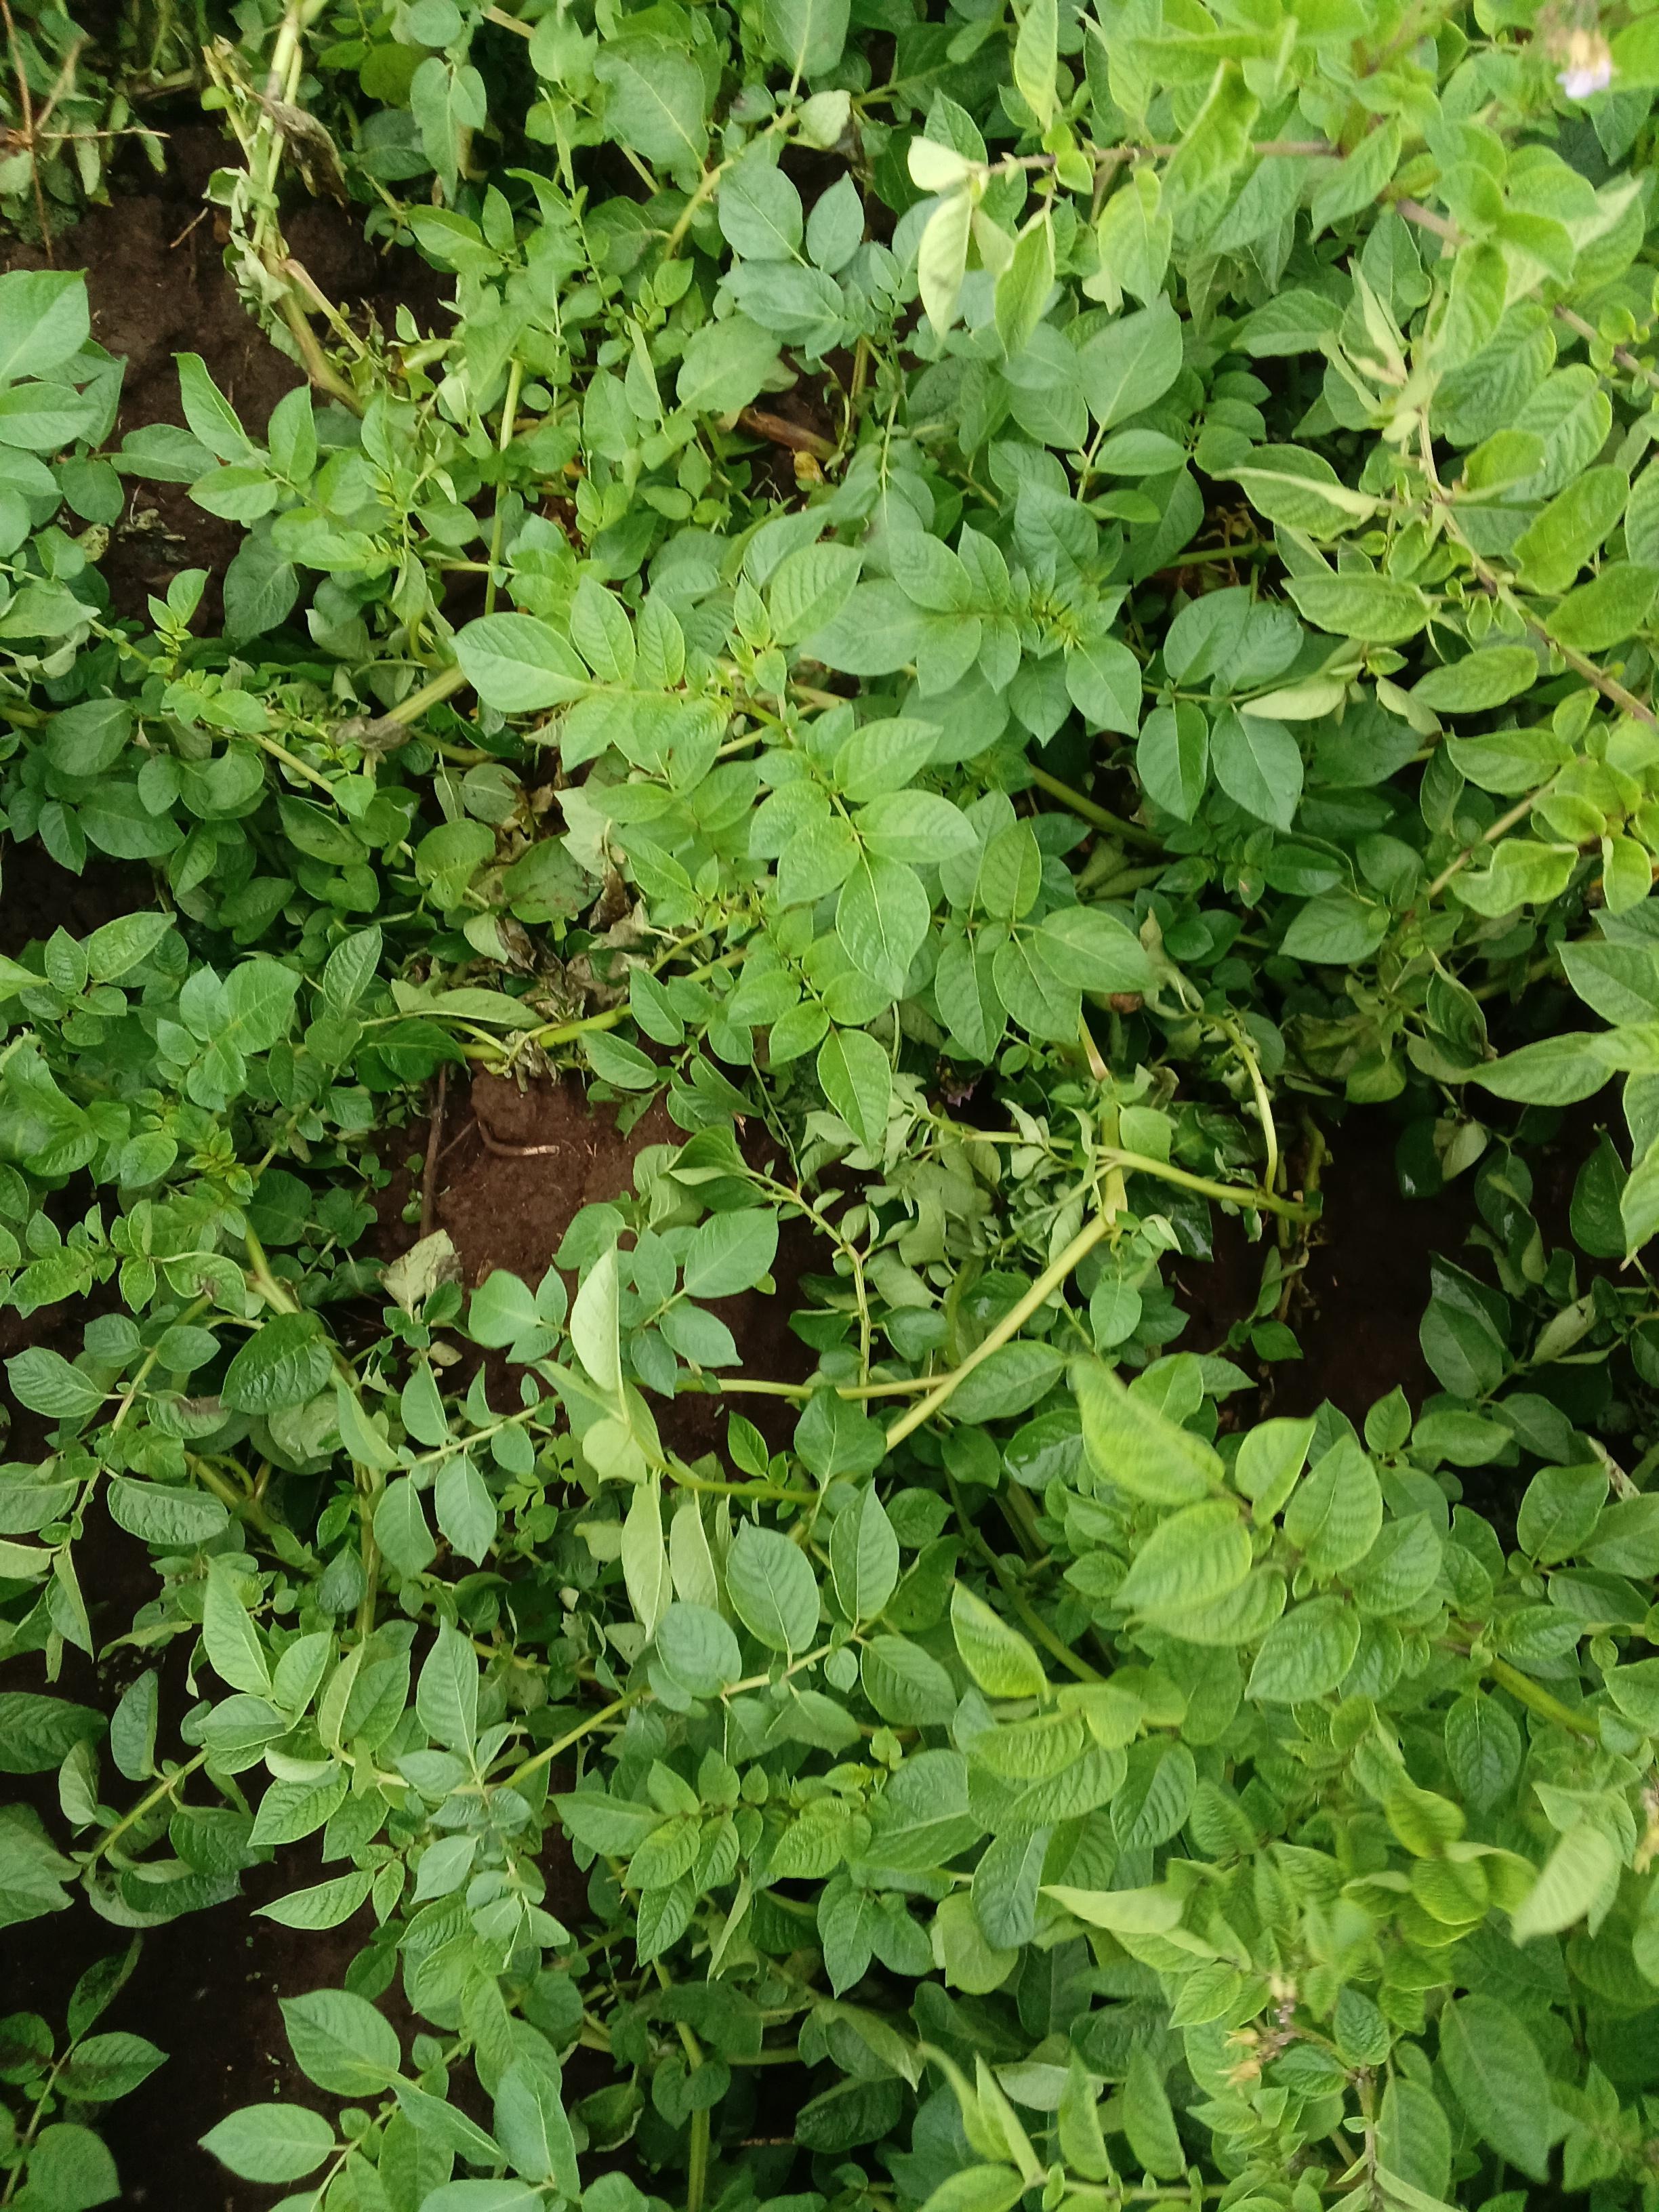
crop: potato
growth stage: flowering
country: Kenya
